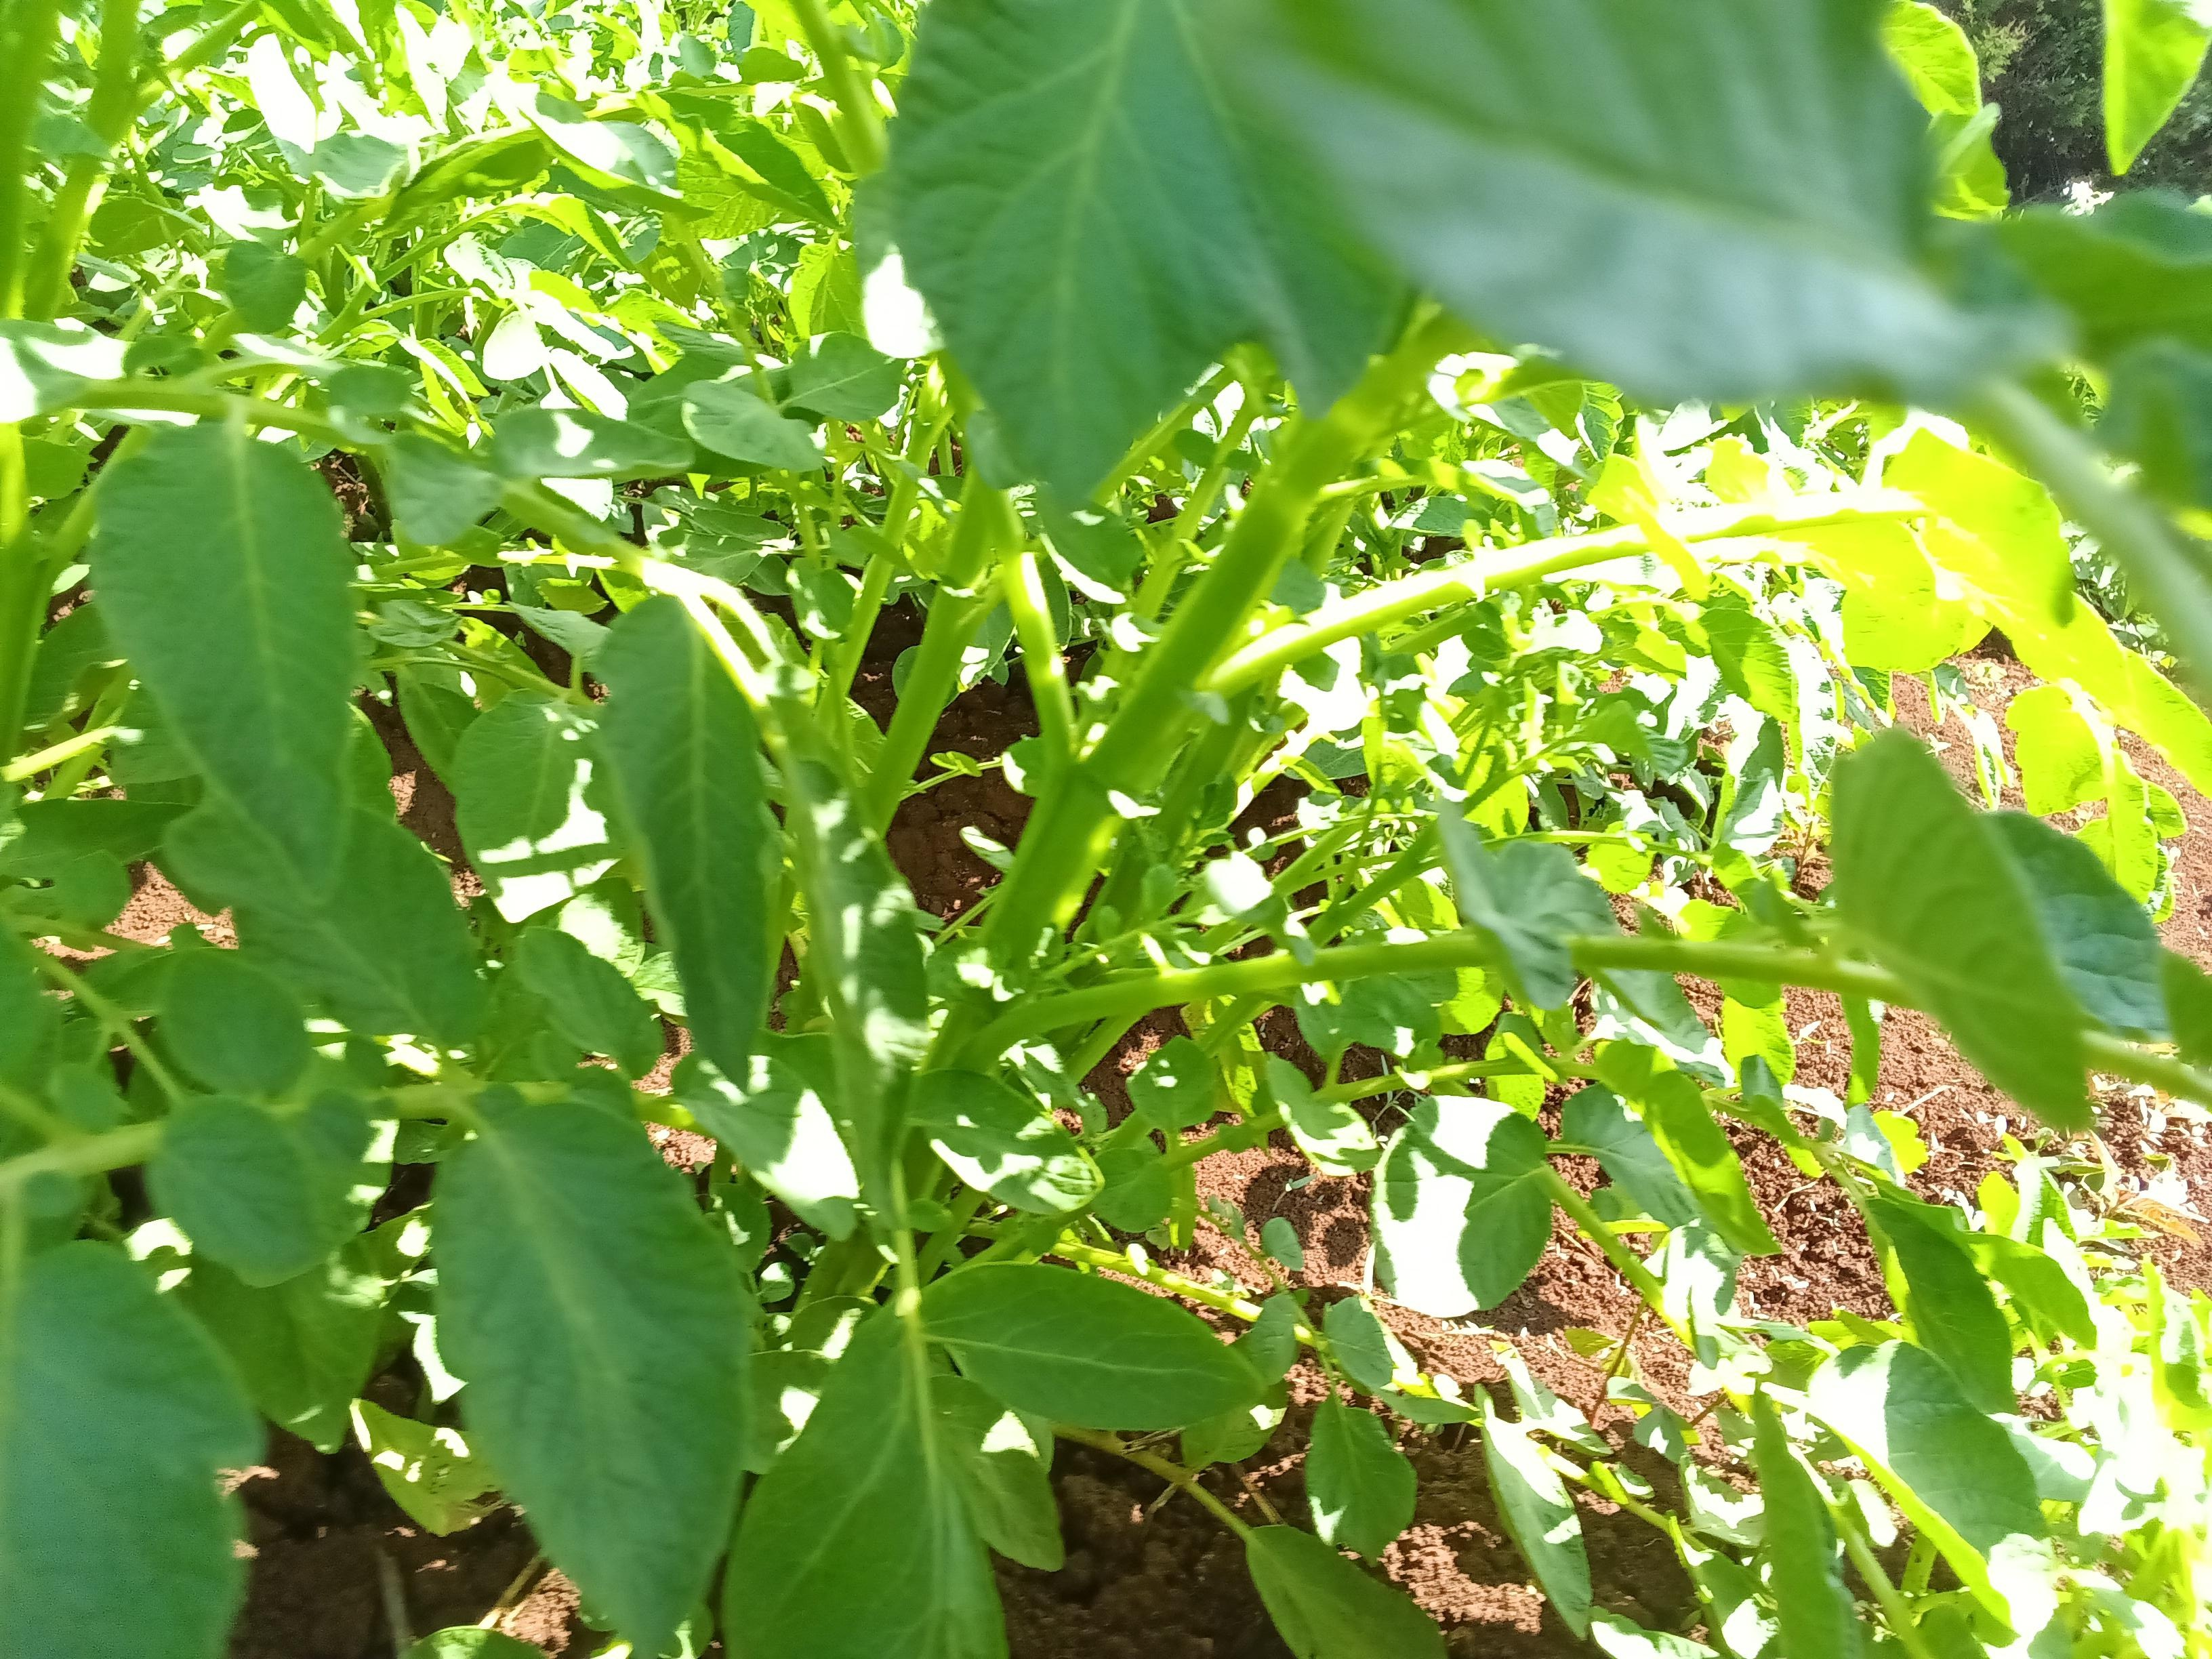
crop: potato
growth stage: vegetative
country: Kenya
